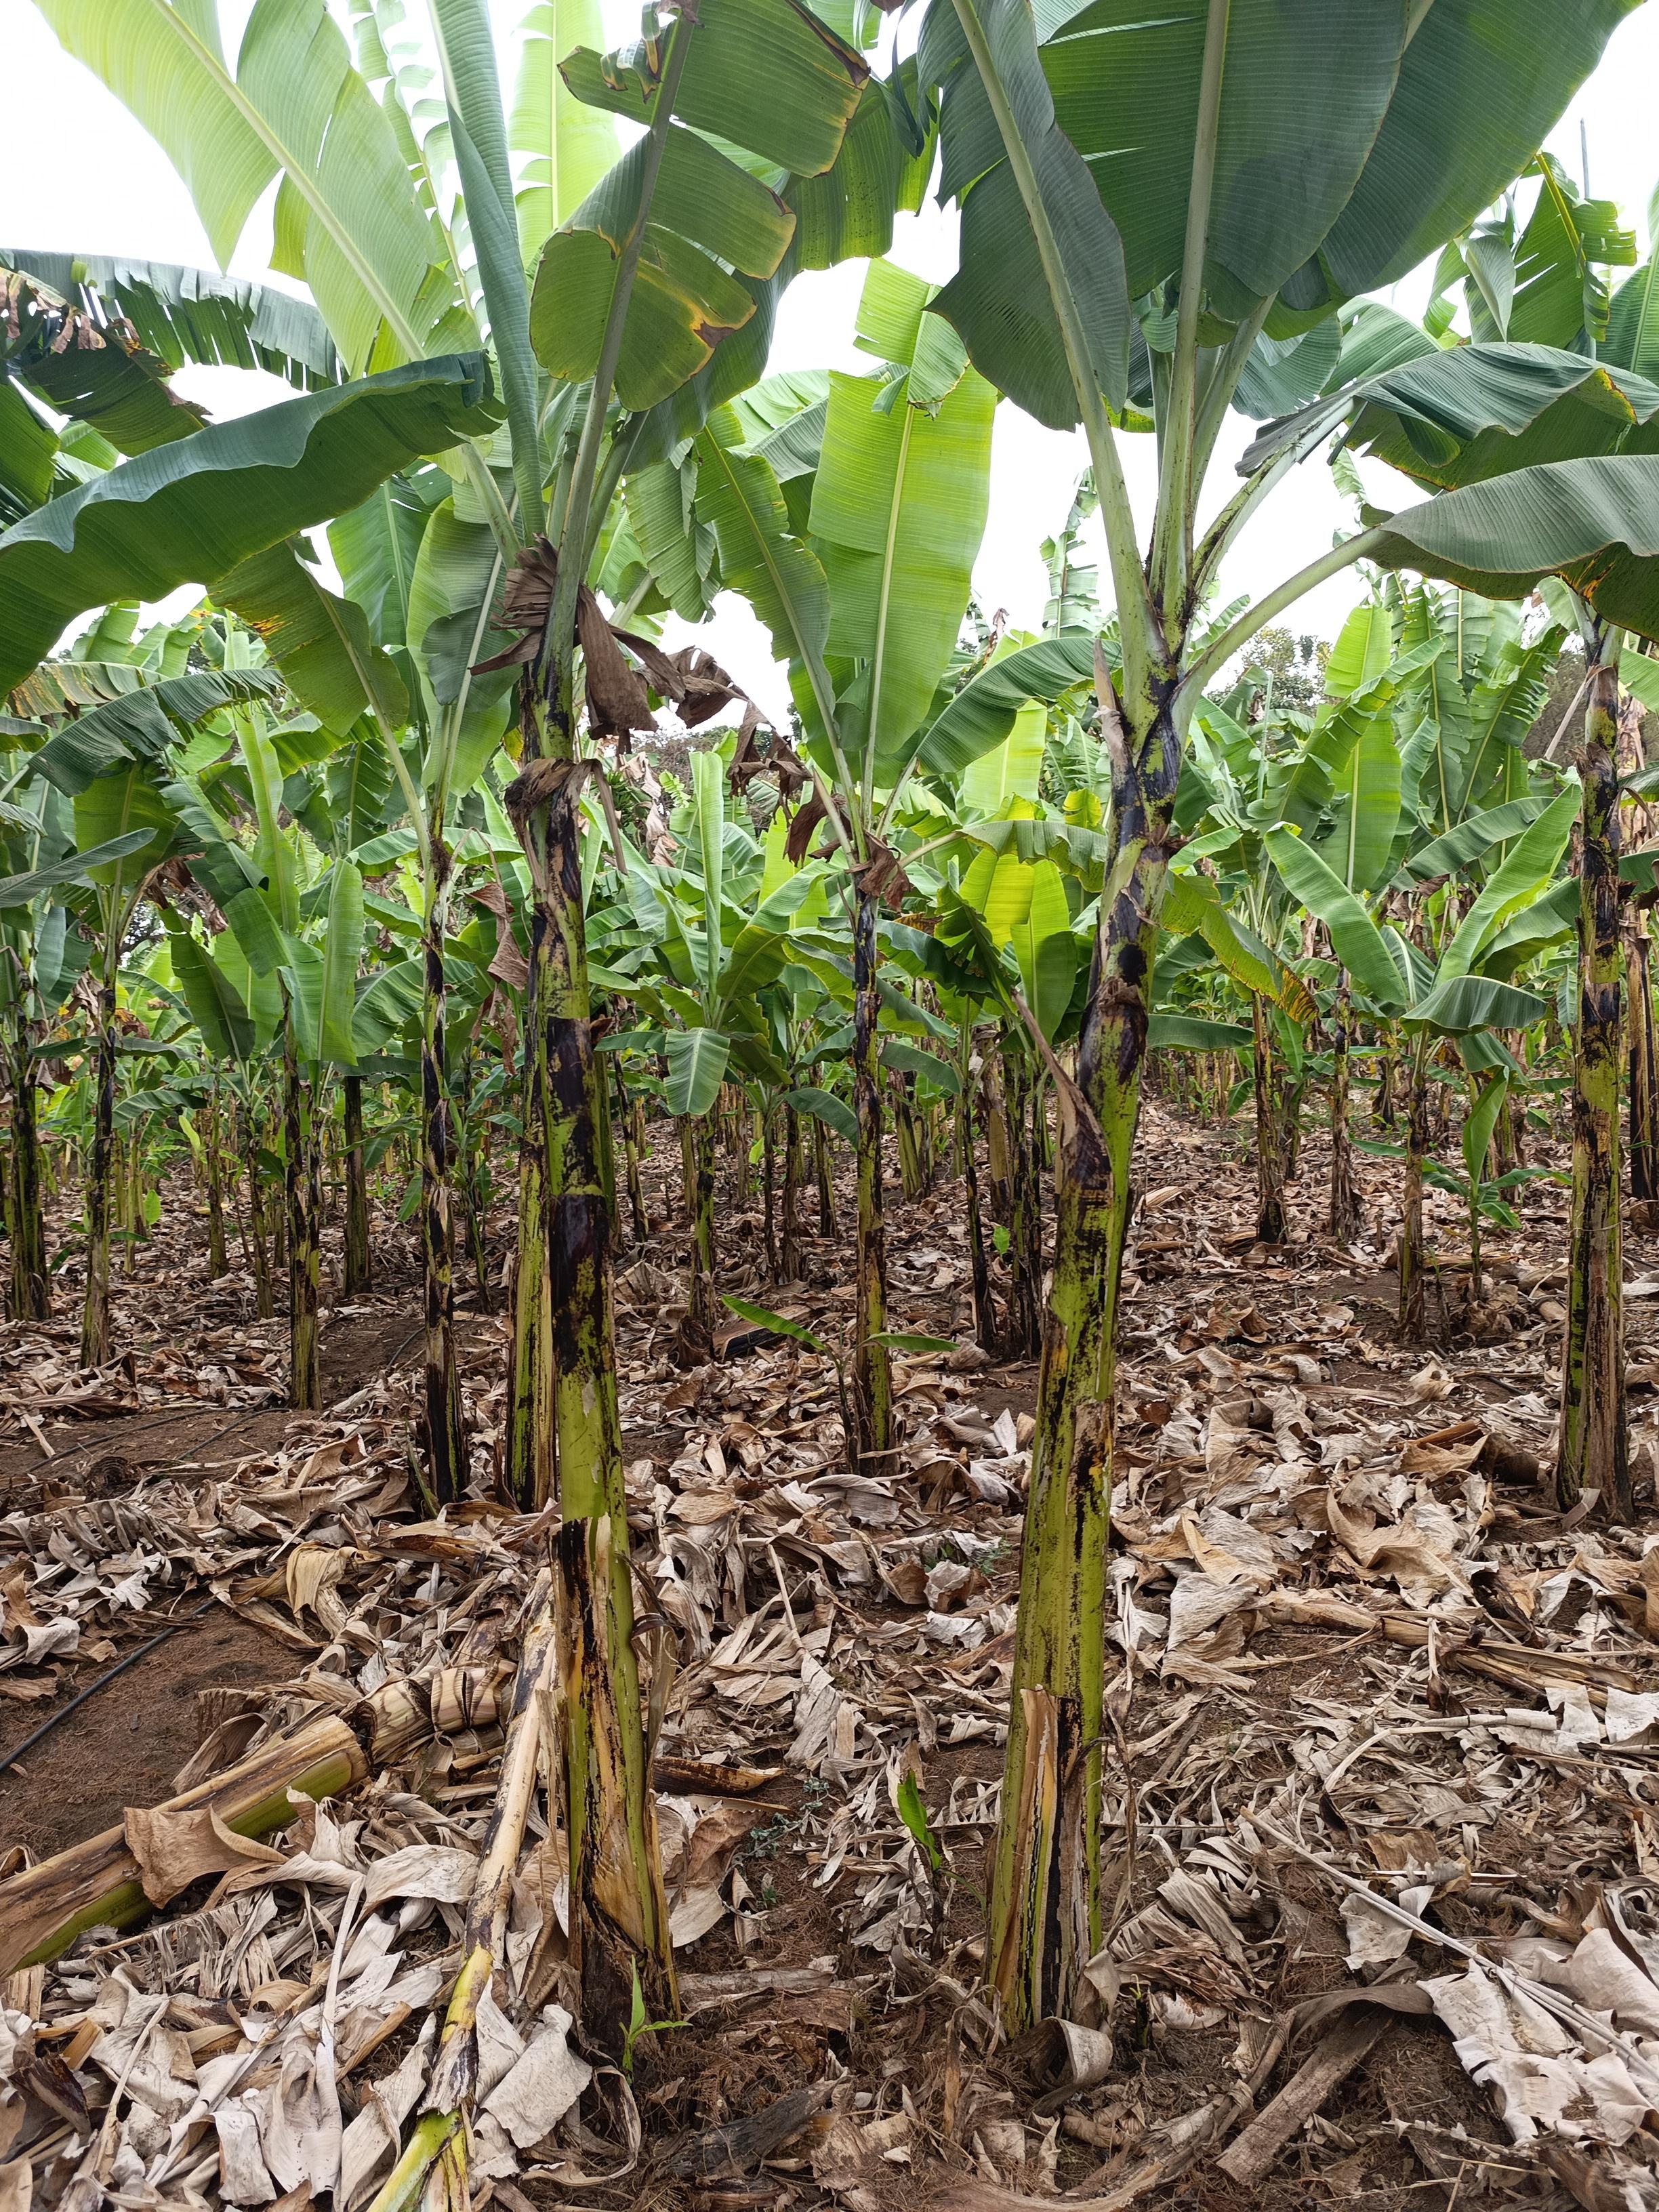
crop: banana
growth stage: vegetative
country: Tanzania
